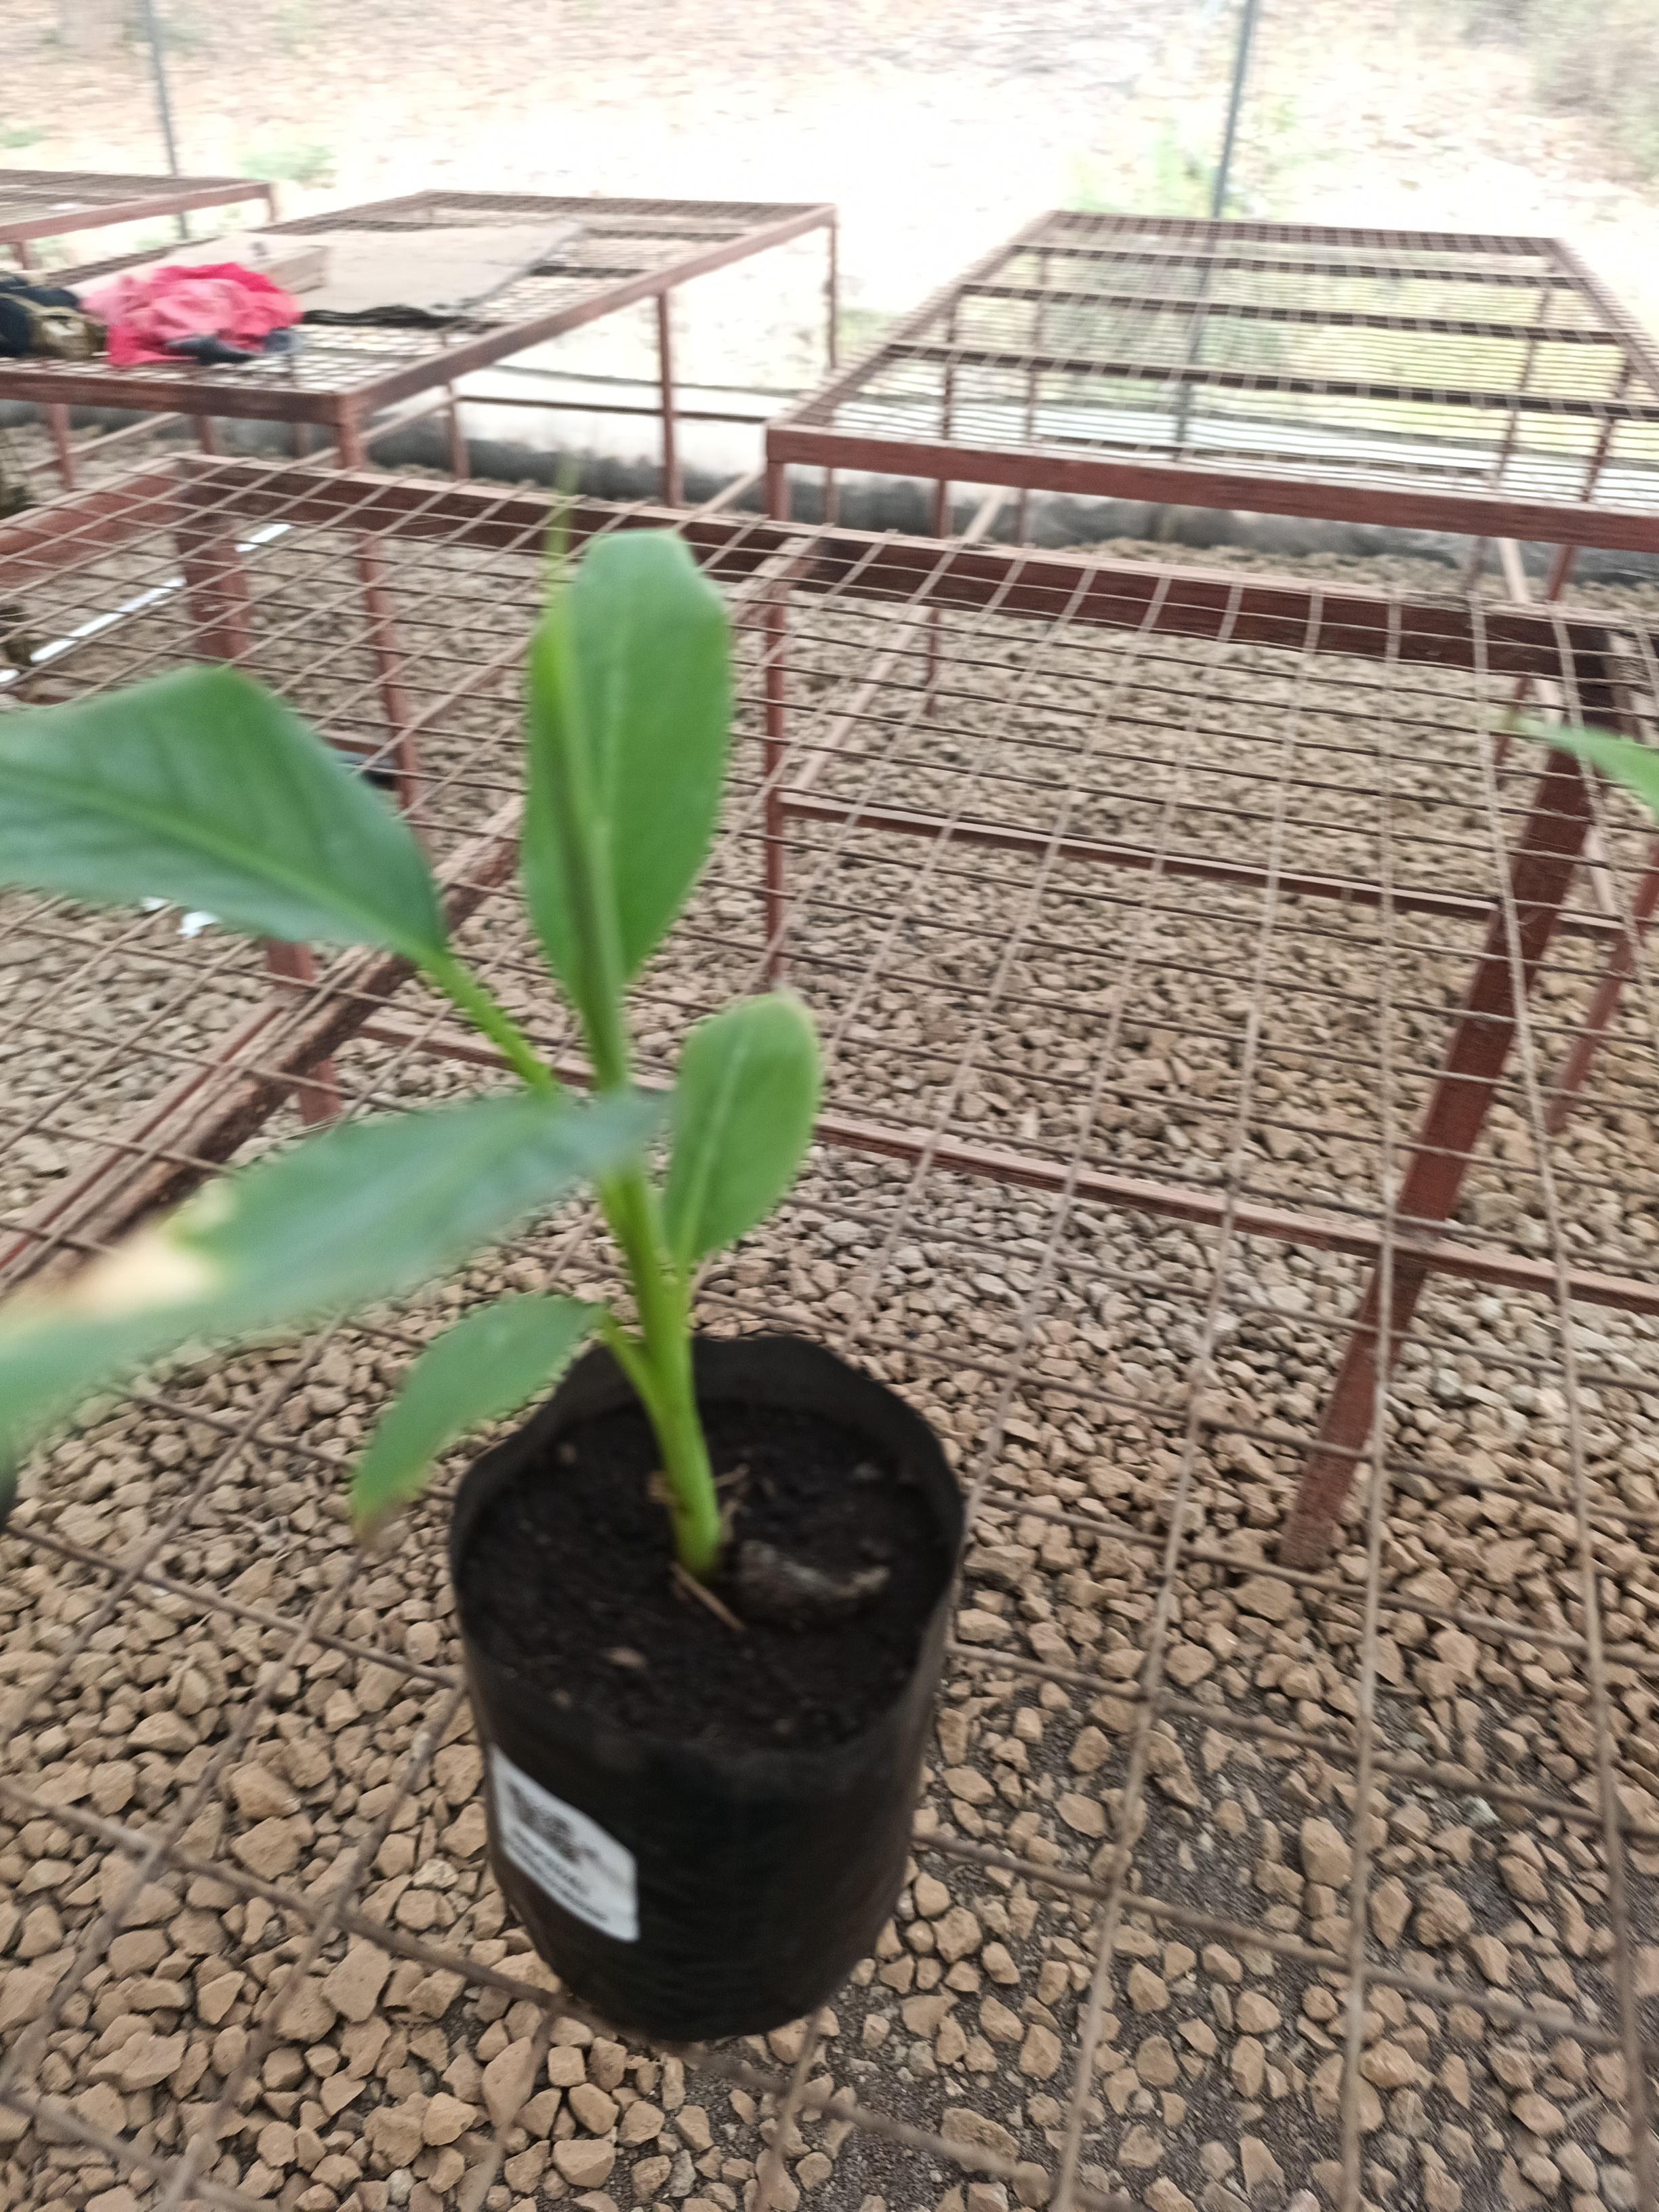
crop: banana
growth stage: vegetative
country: Tanzania
